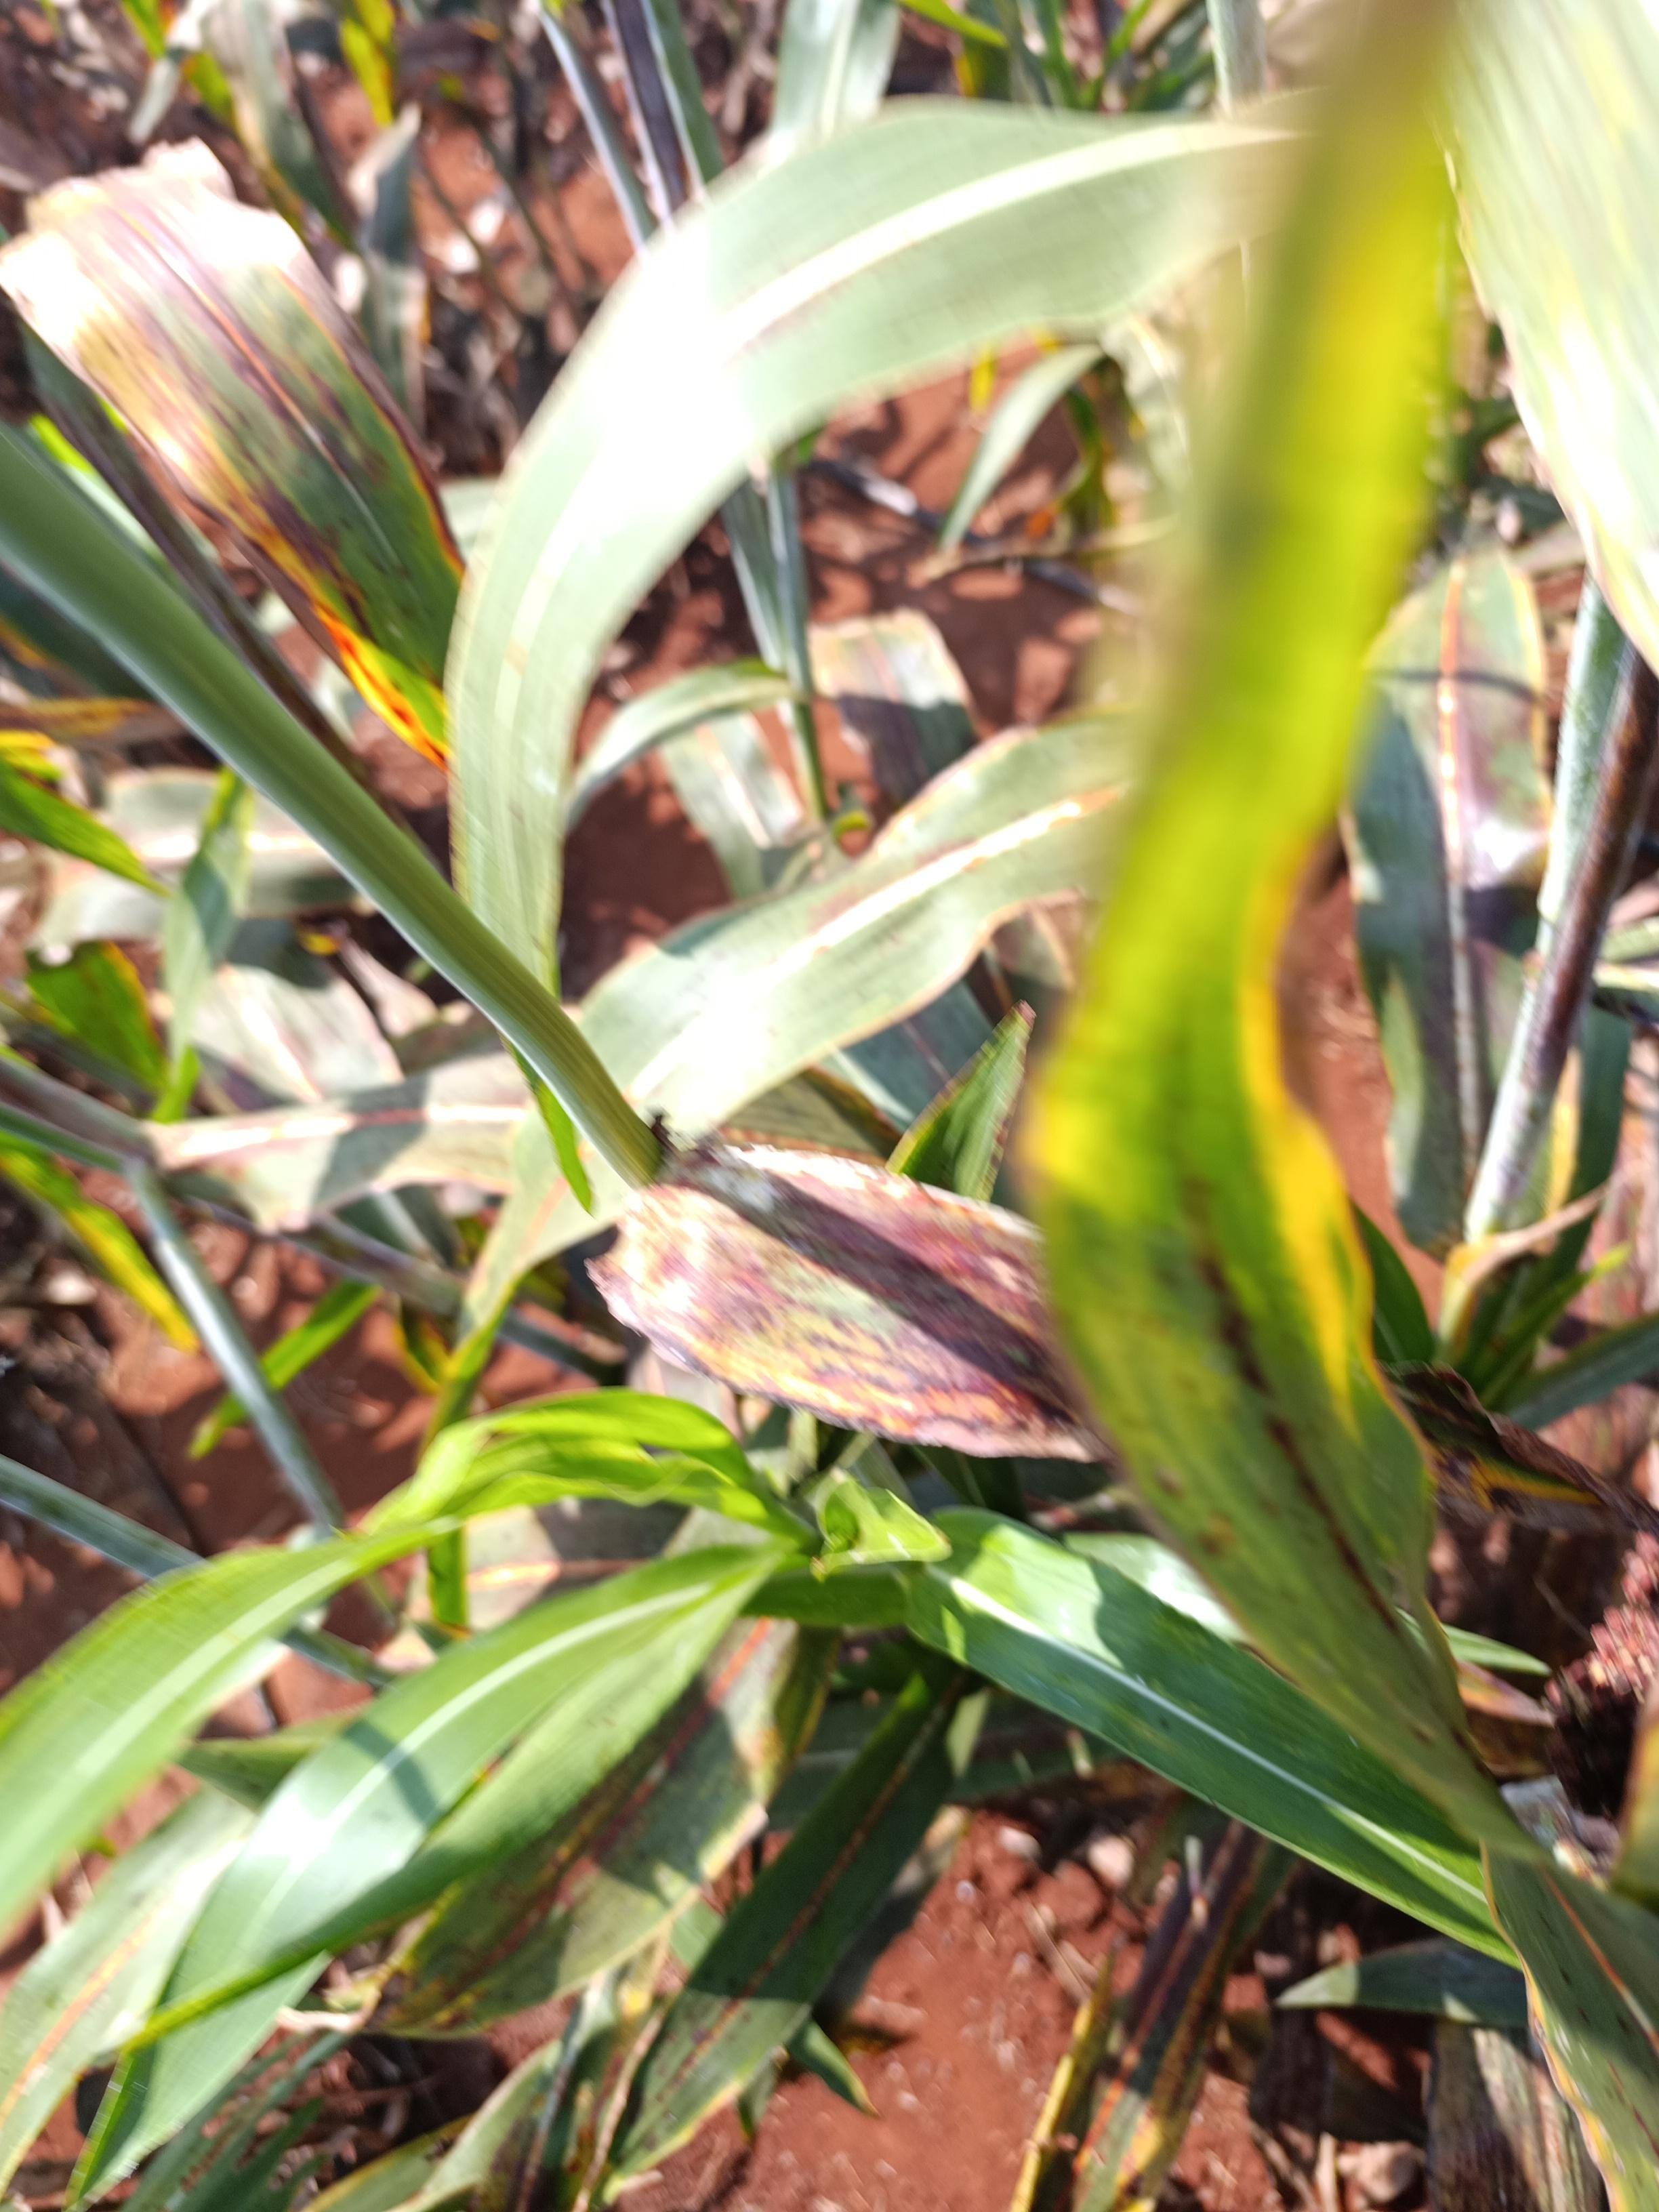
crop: sorghum
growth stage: maturity
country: Kenya
